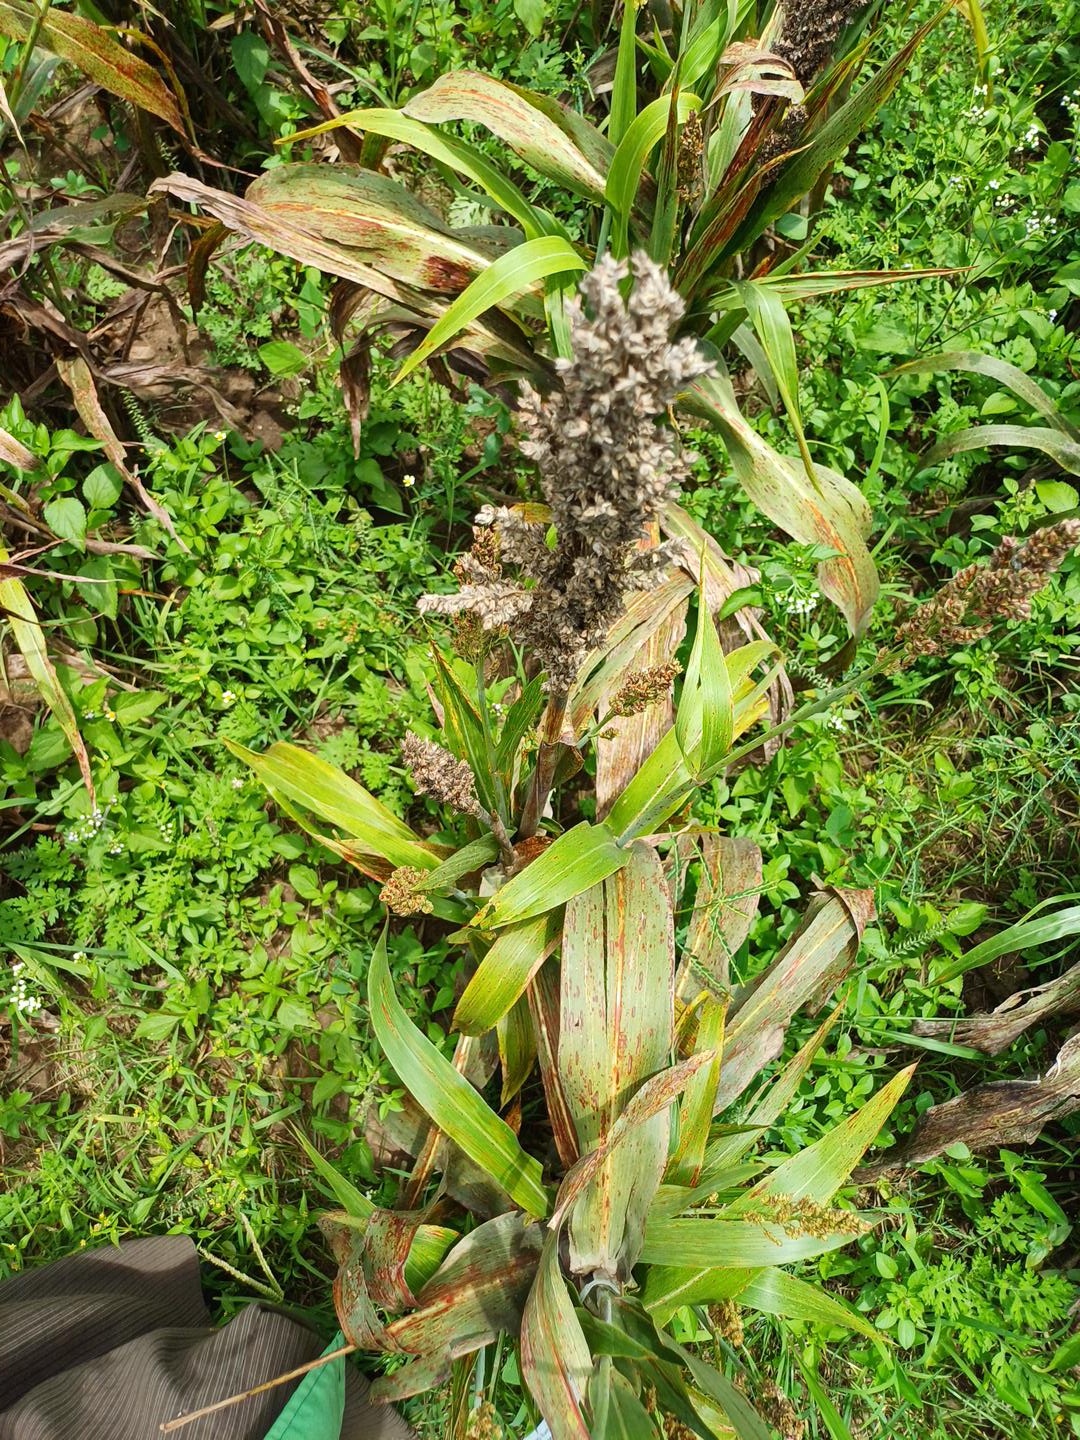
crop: sorghum
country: Kenya
